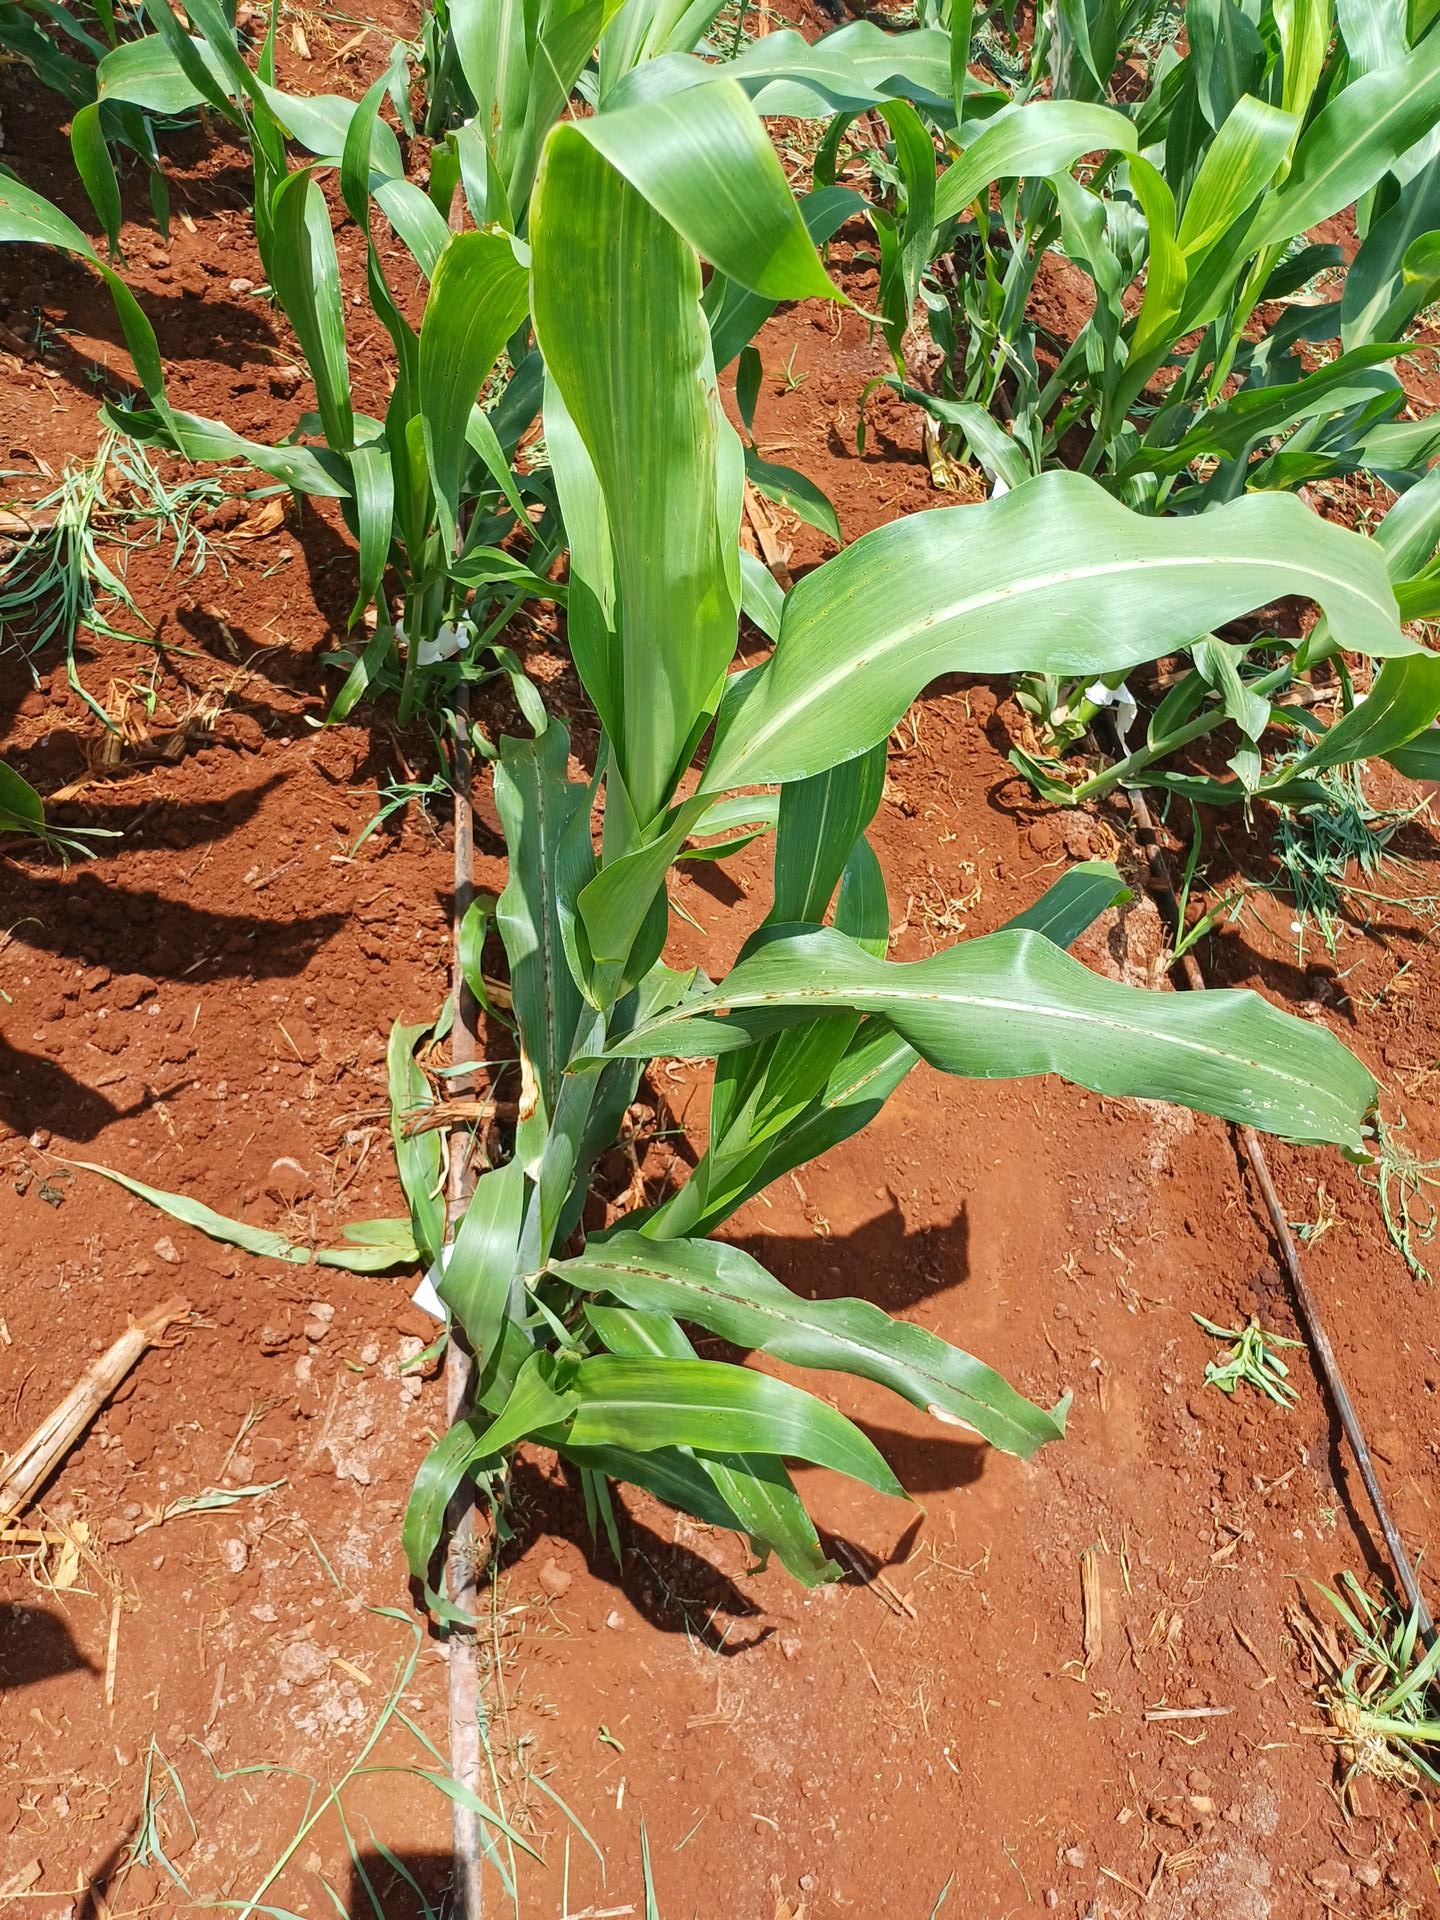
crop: sorghum
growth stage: vegetative
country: Kenya
